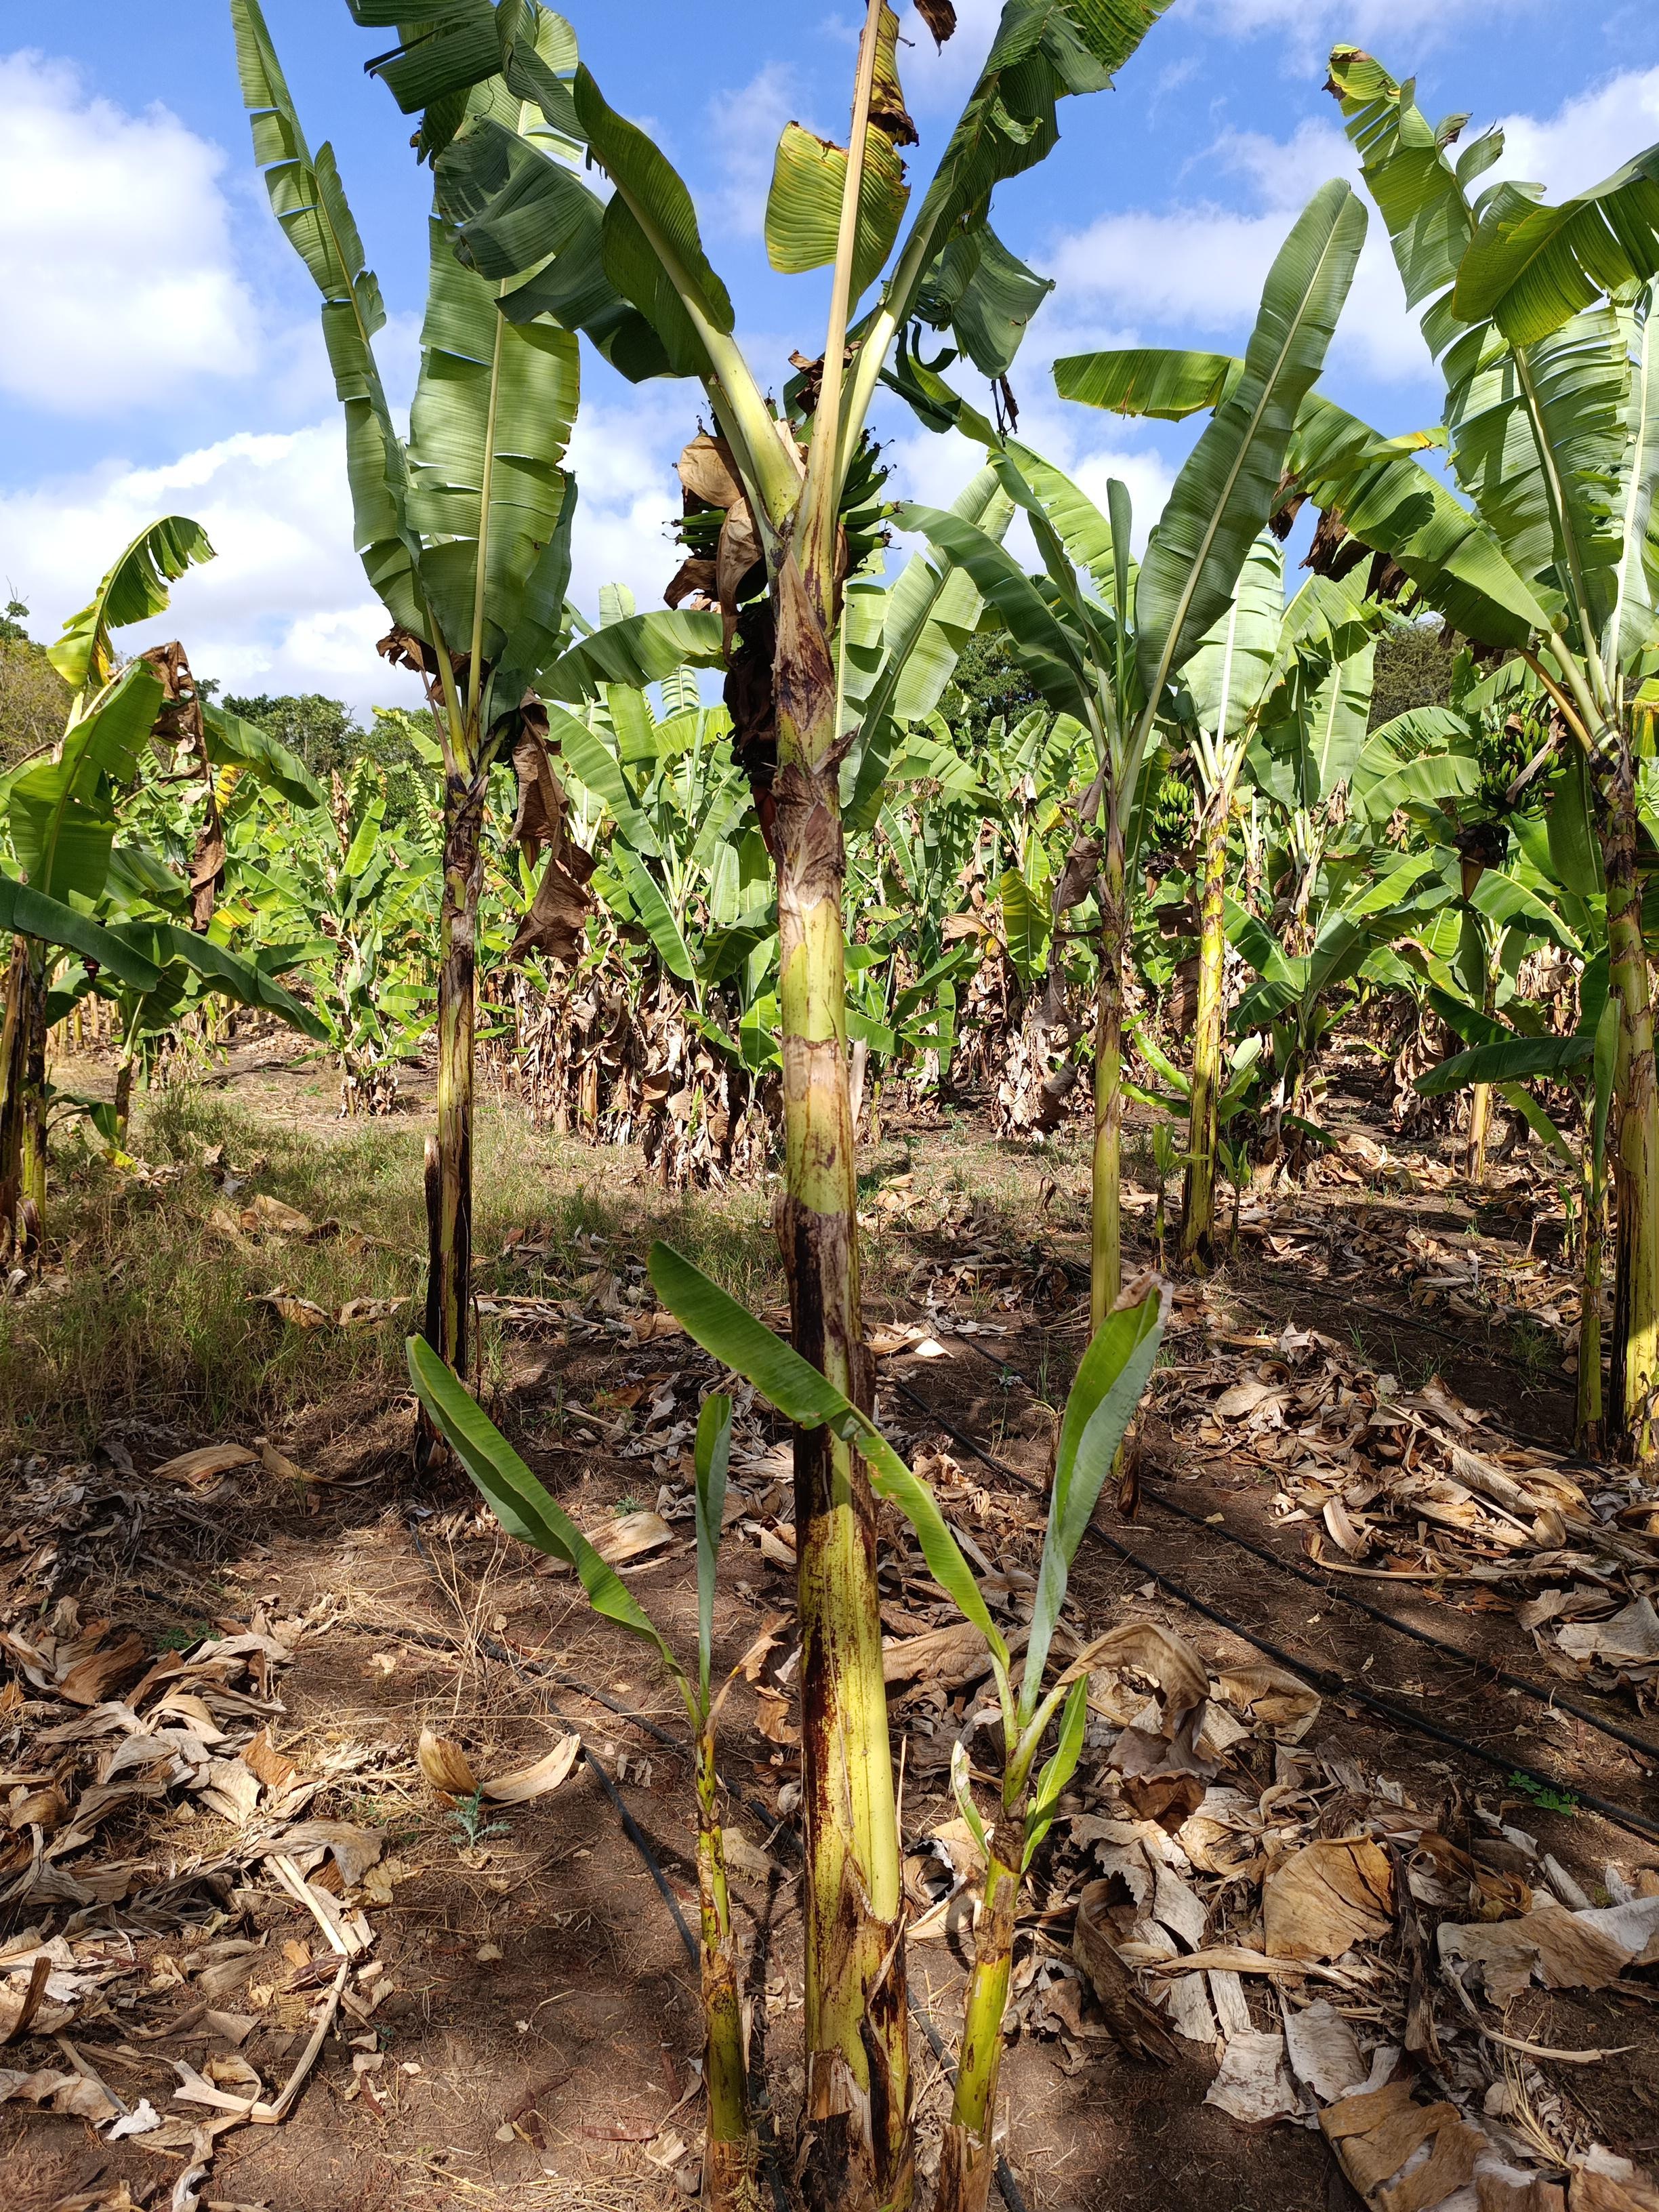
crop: banana
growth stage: development fruit
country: Tanzania
